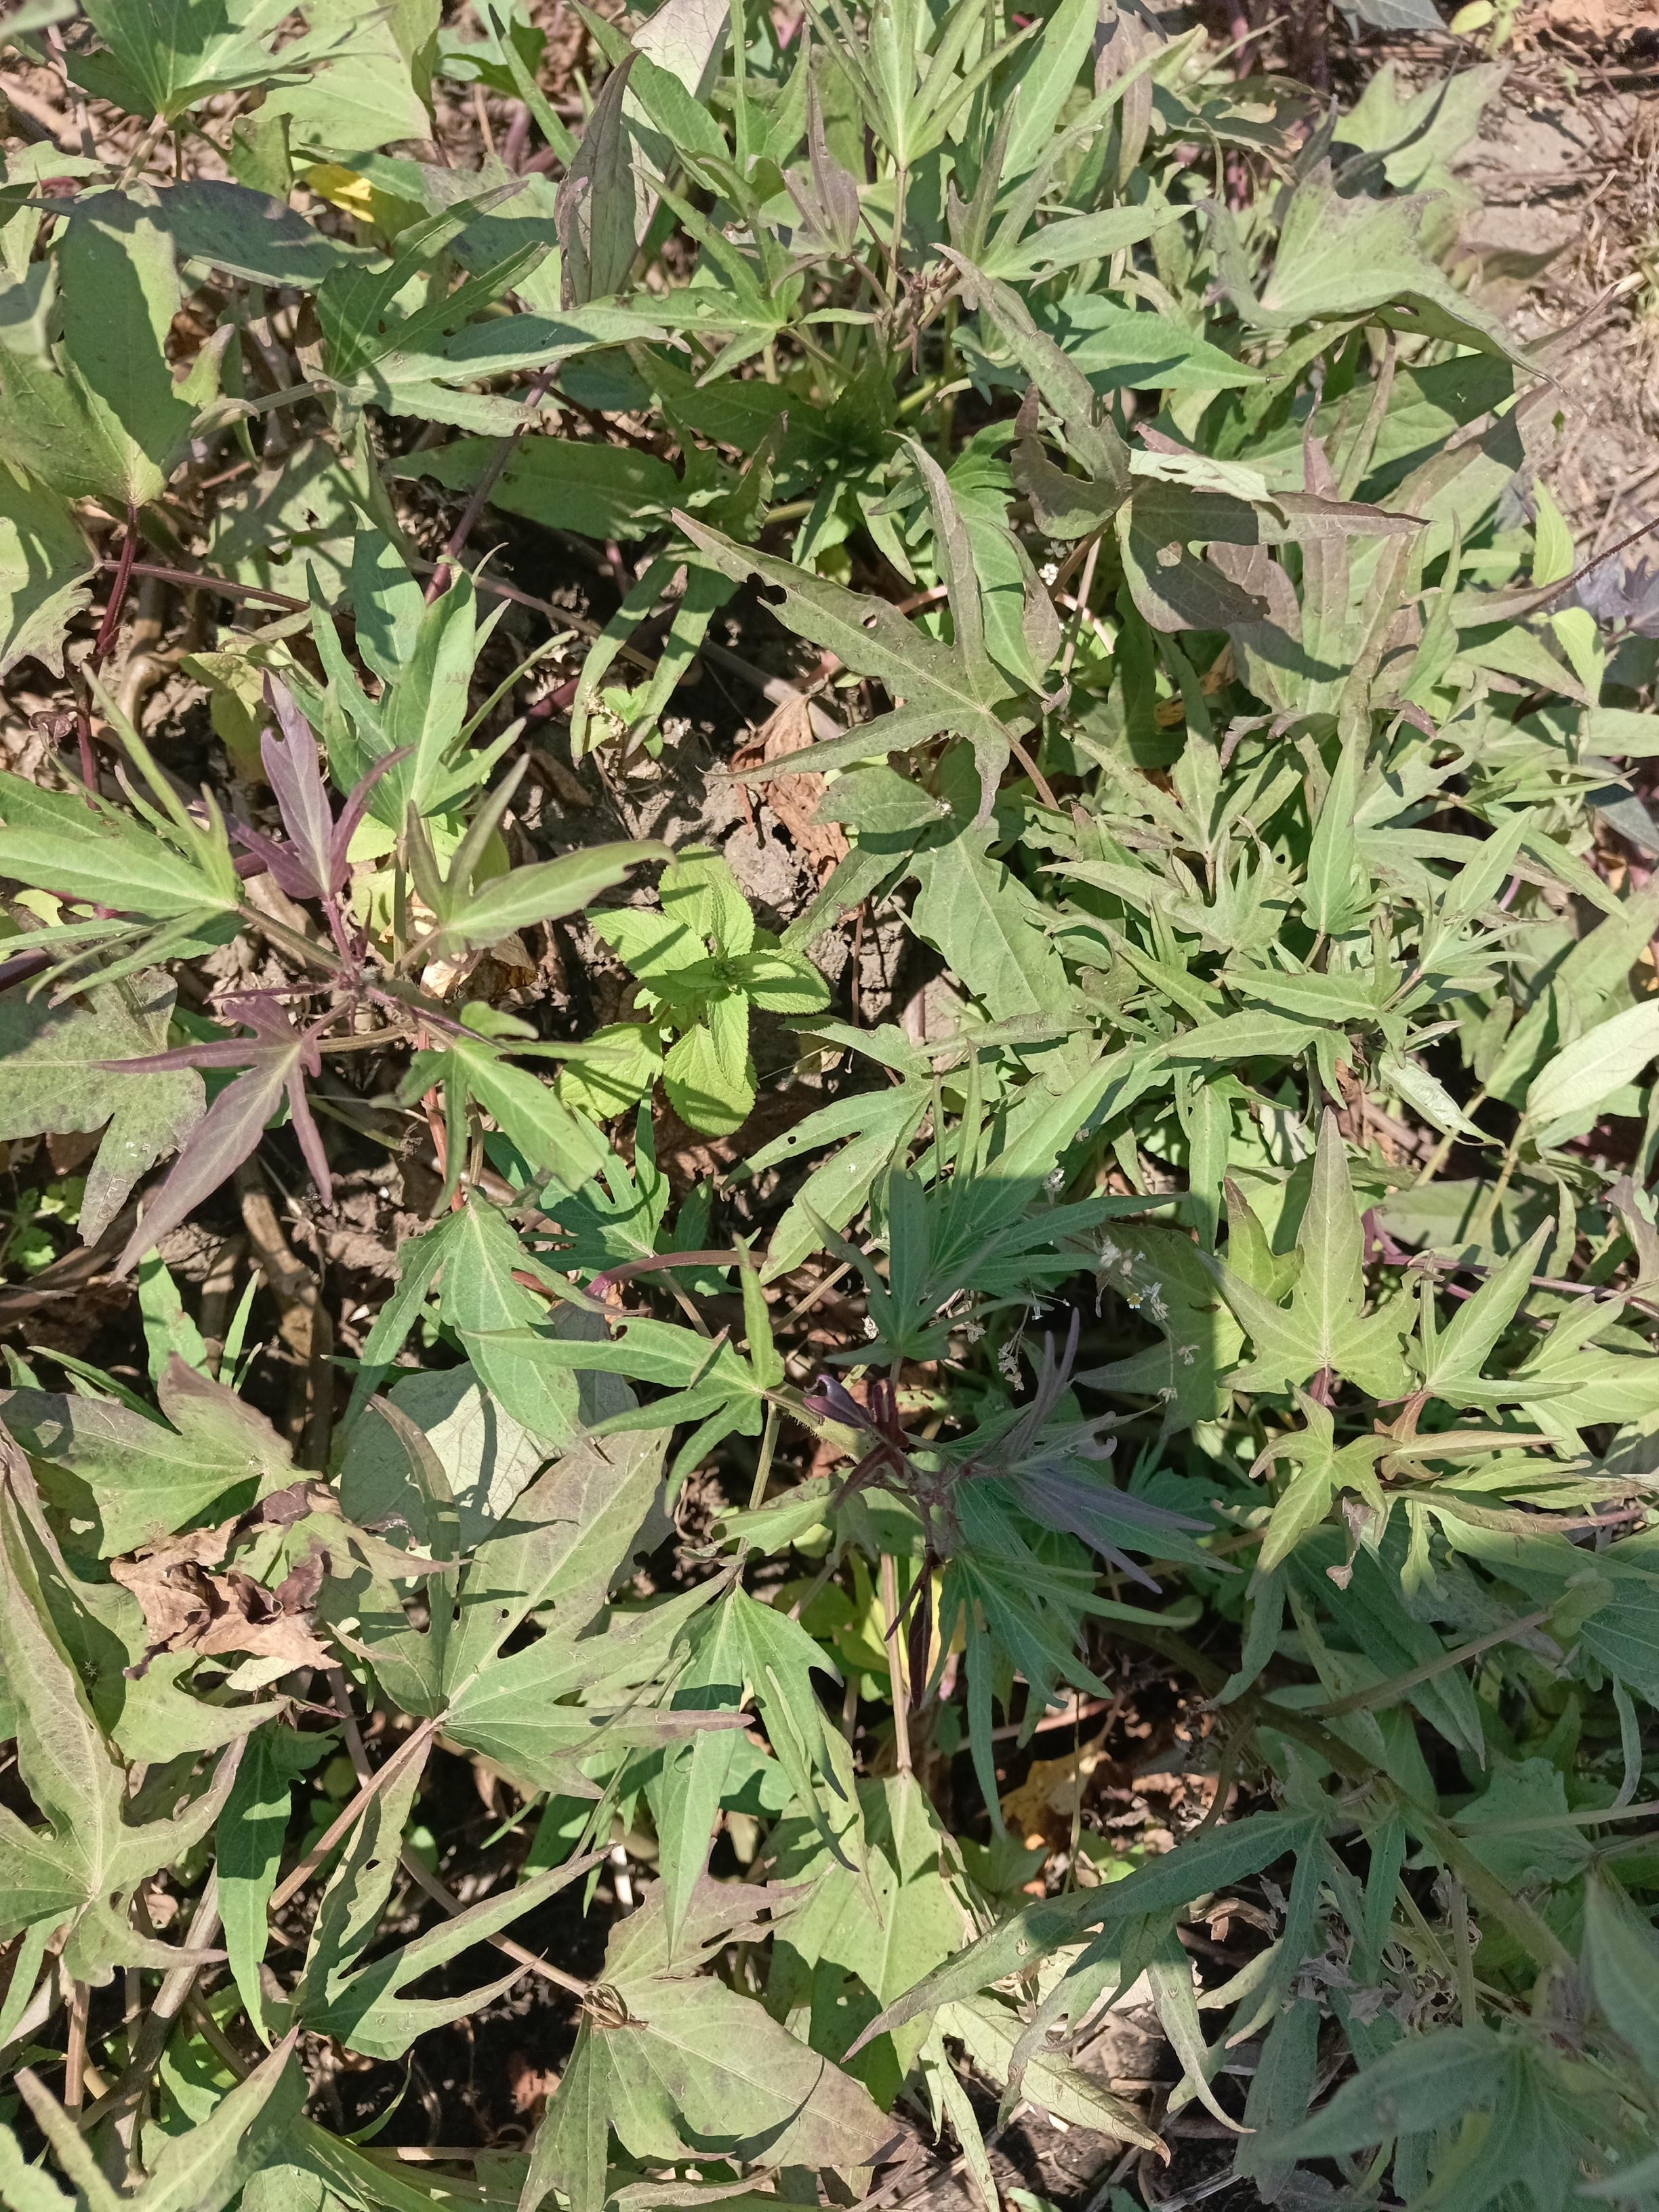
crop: sweet potato
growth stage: flowering
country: Tanzania
